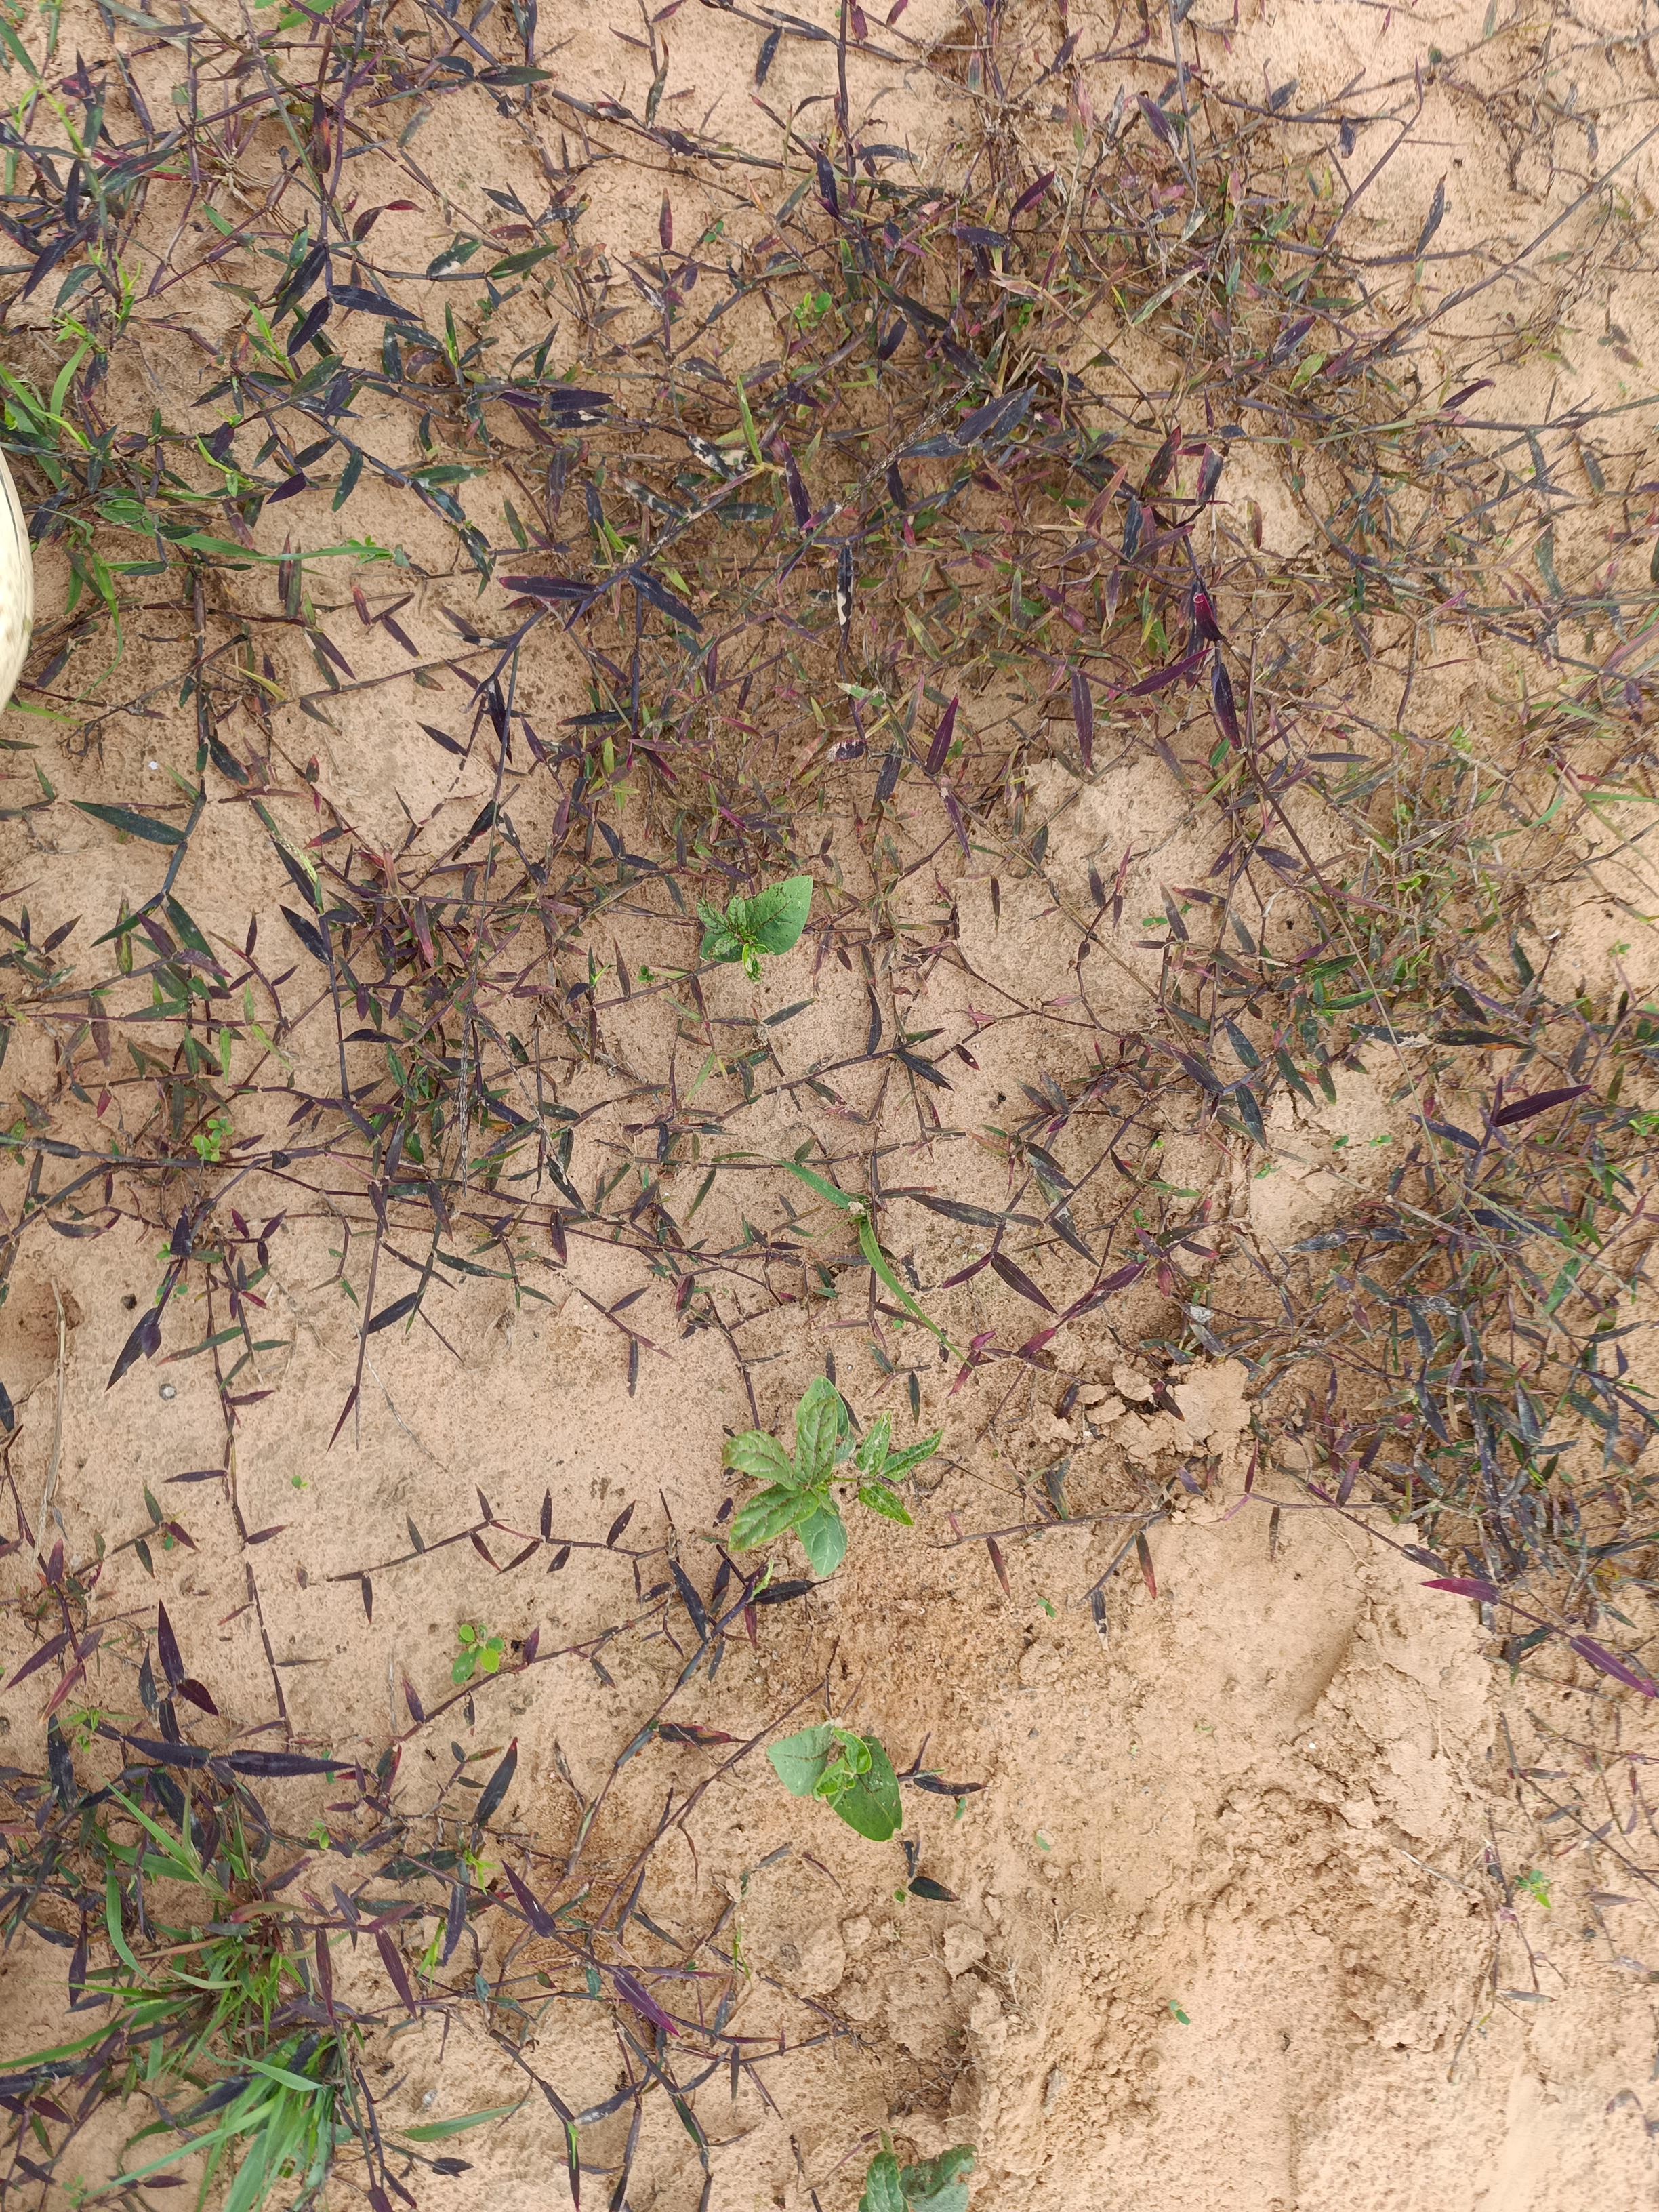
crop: cowpea
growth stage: emergence
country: Nigeria
